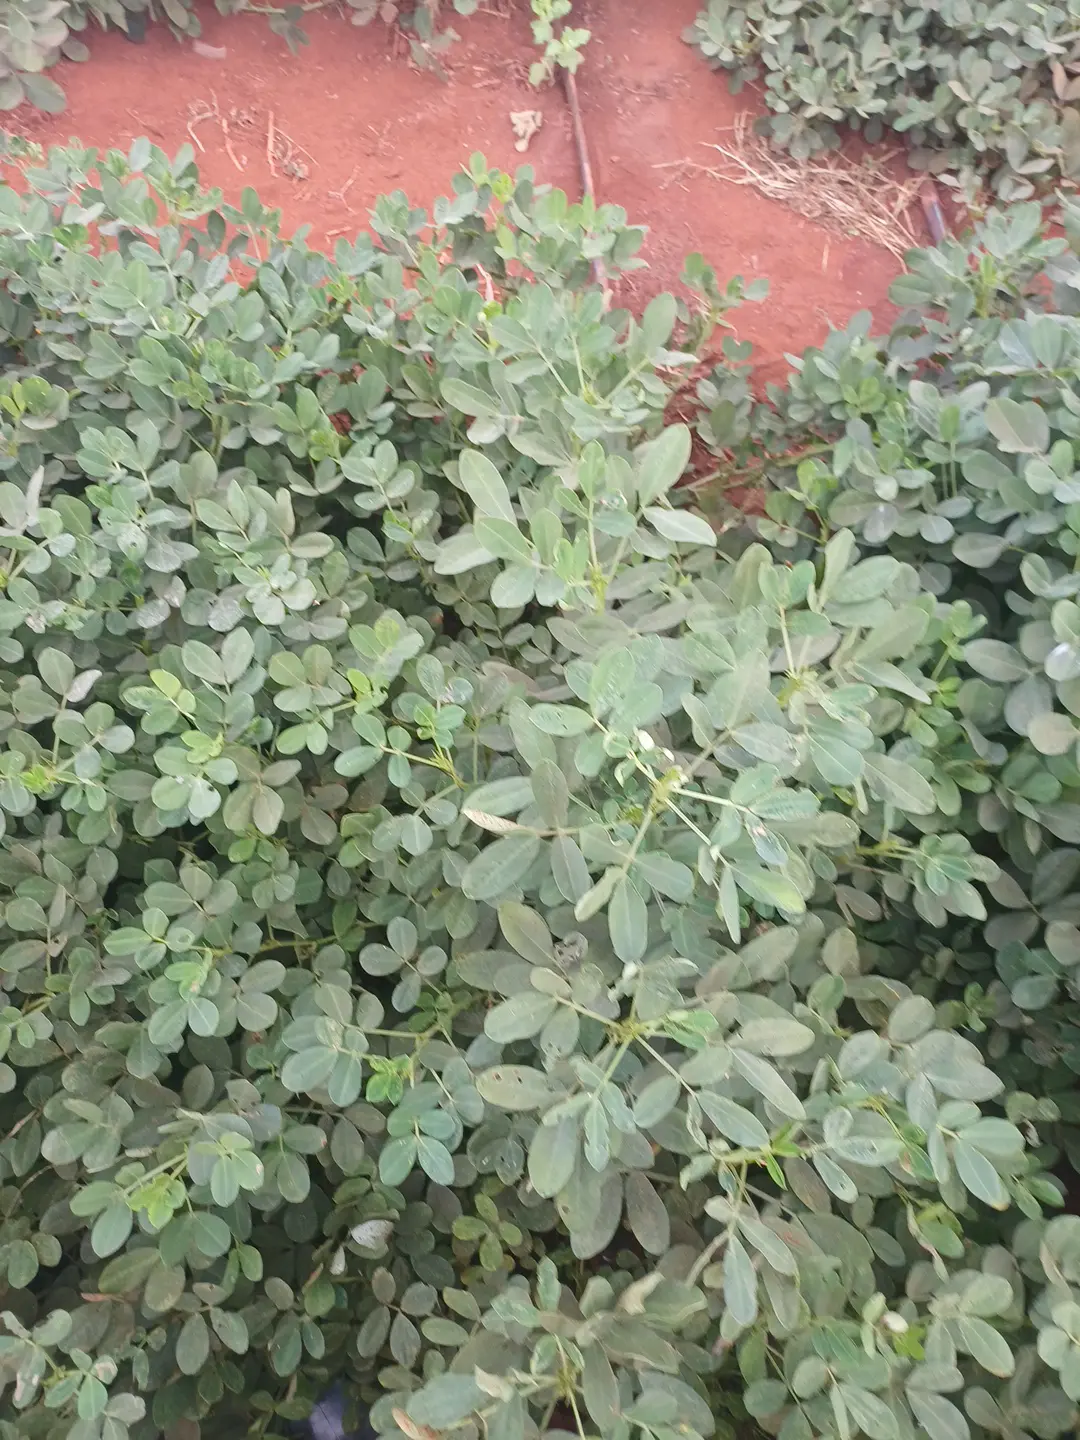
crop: groundnut
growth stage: pegging
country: Kenya
